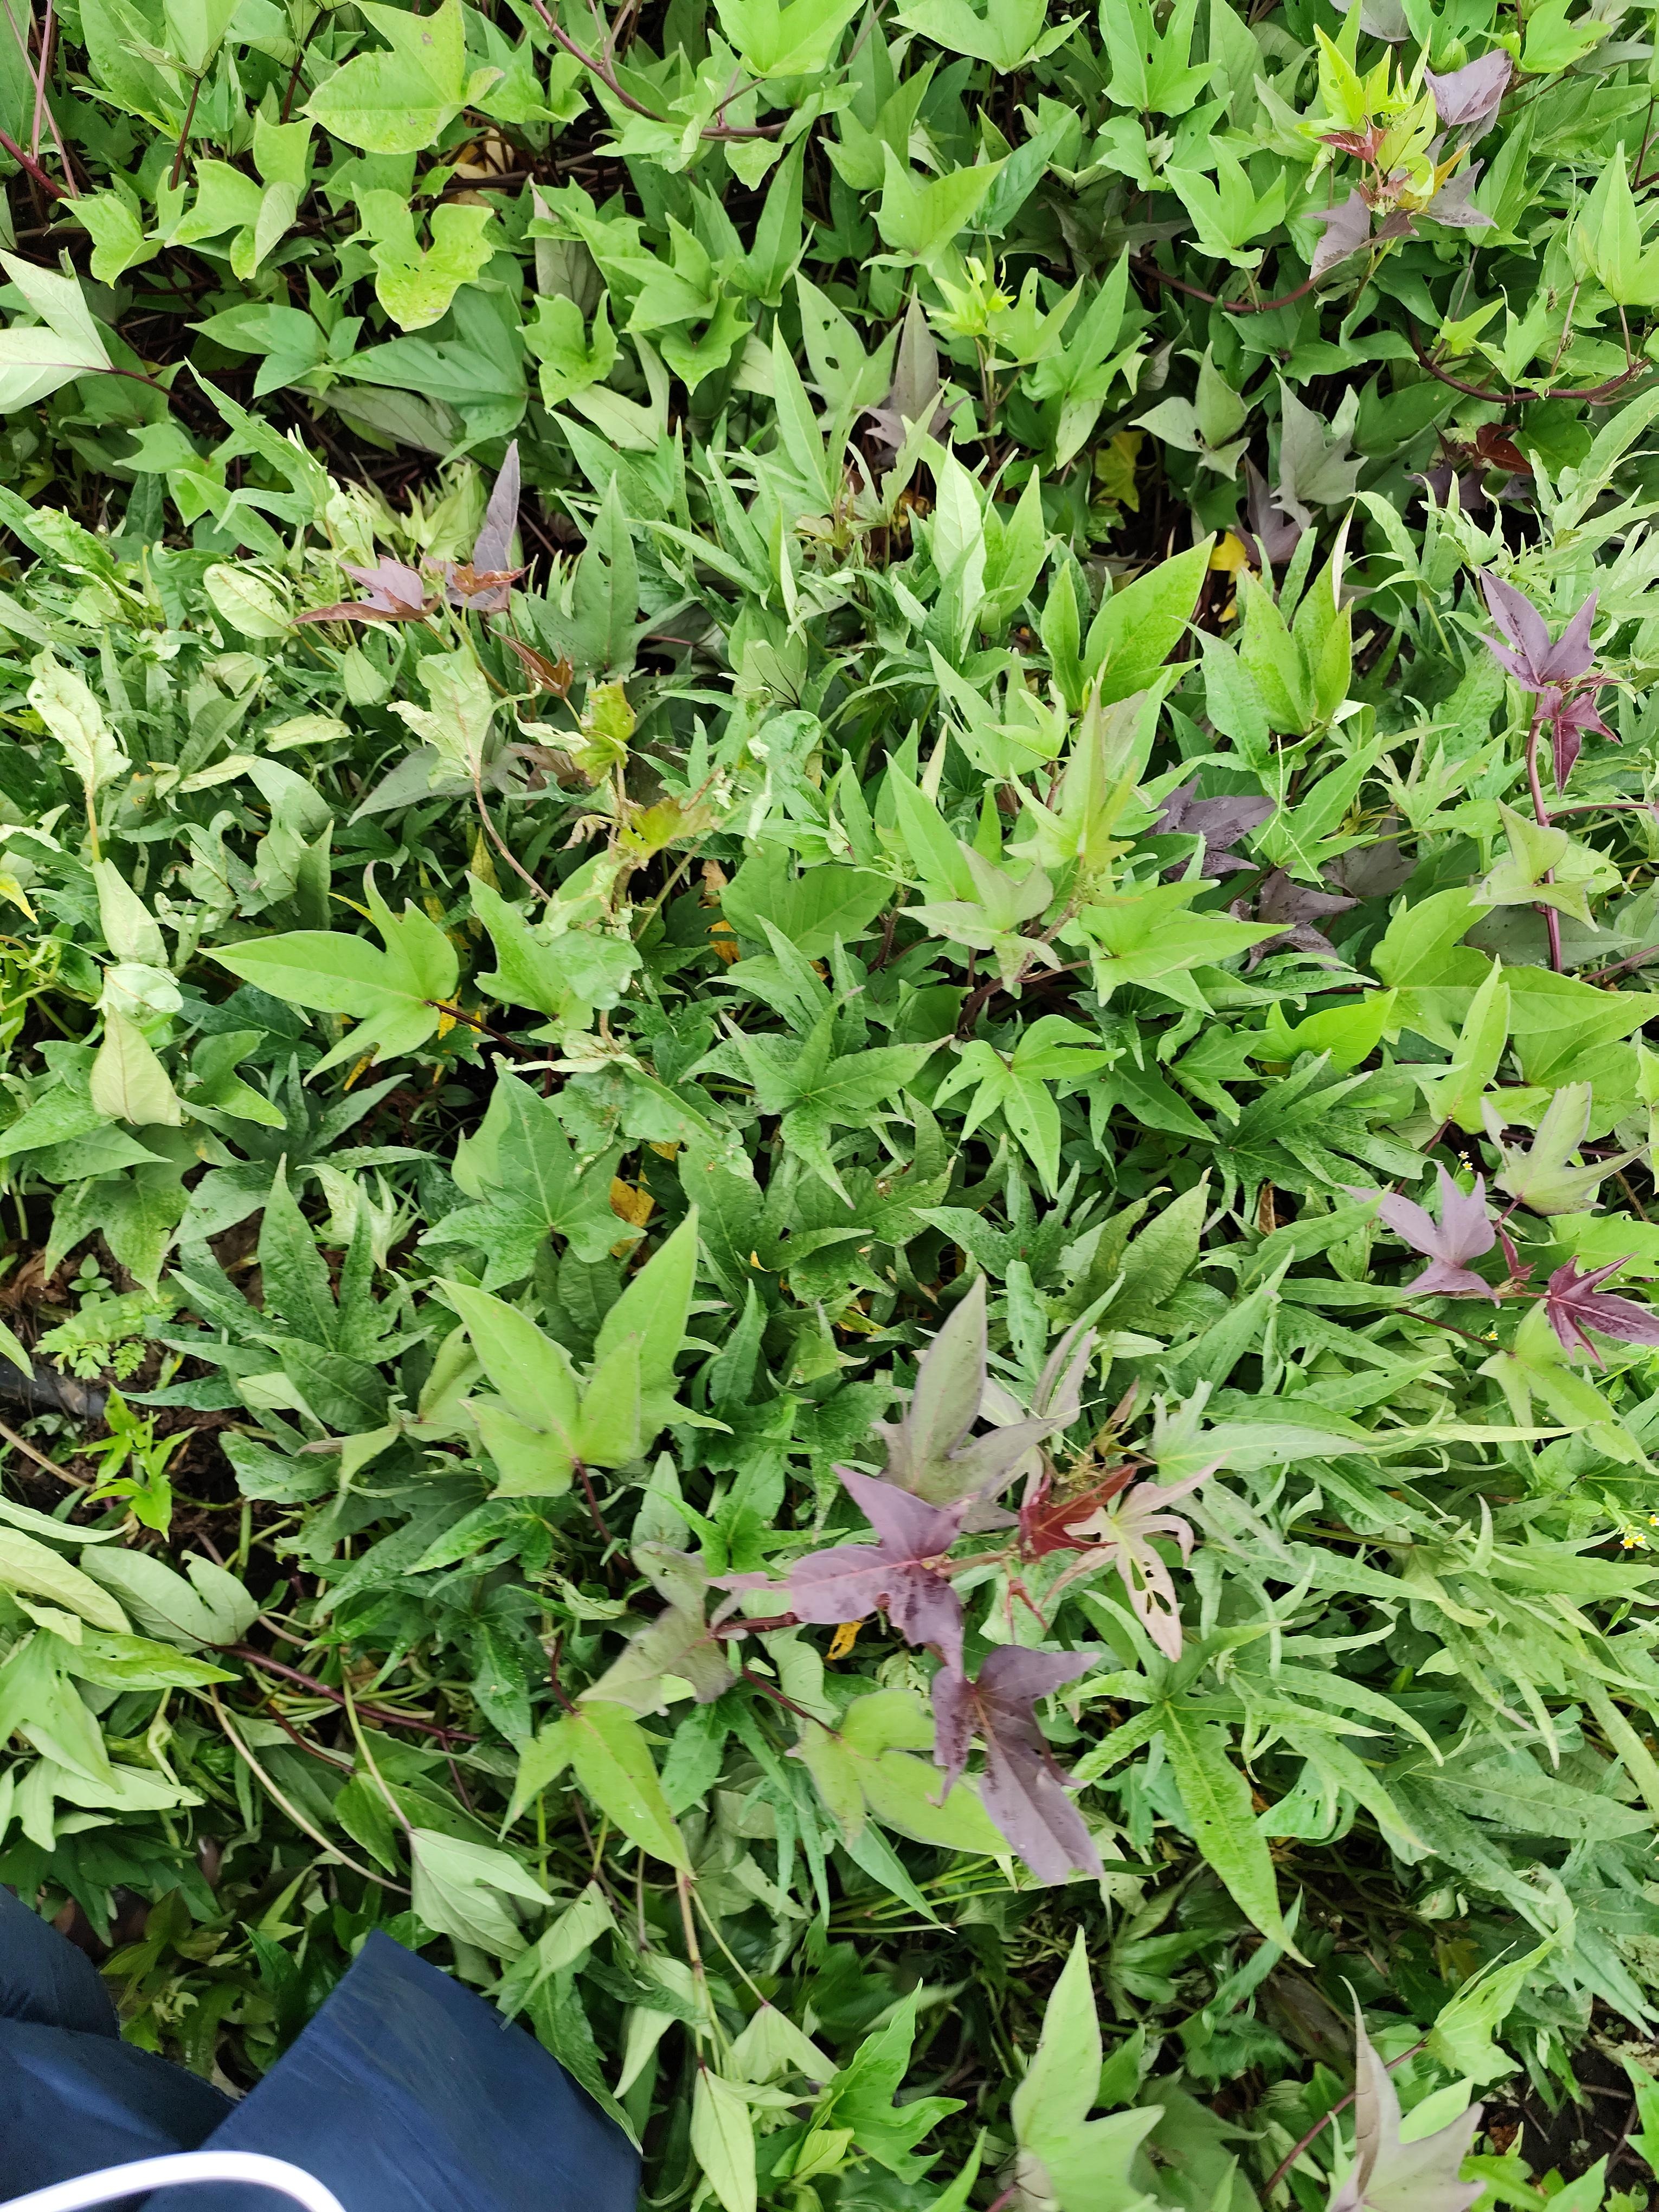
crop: sweet potato
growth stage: vegetative
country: Tanzania
